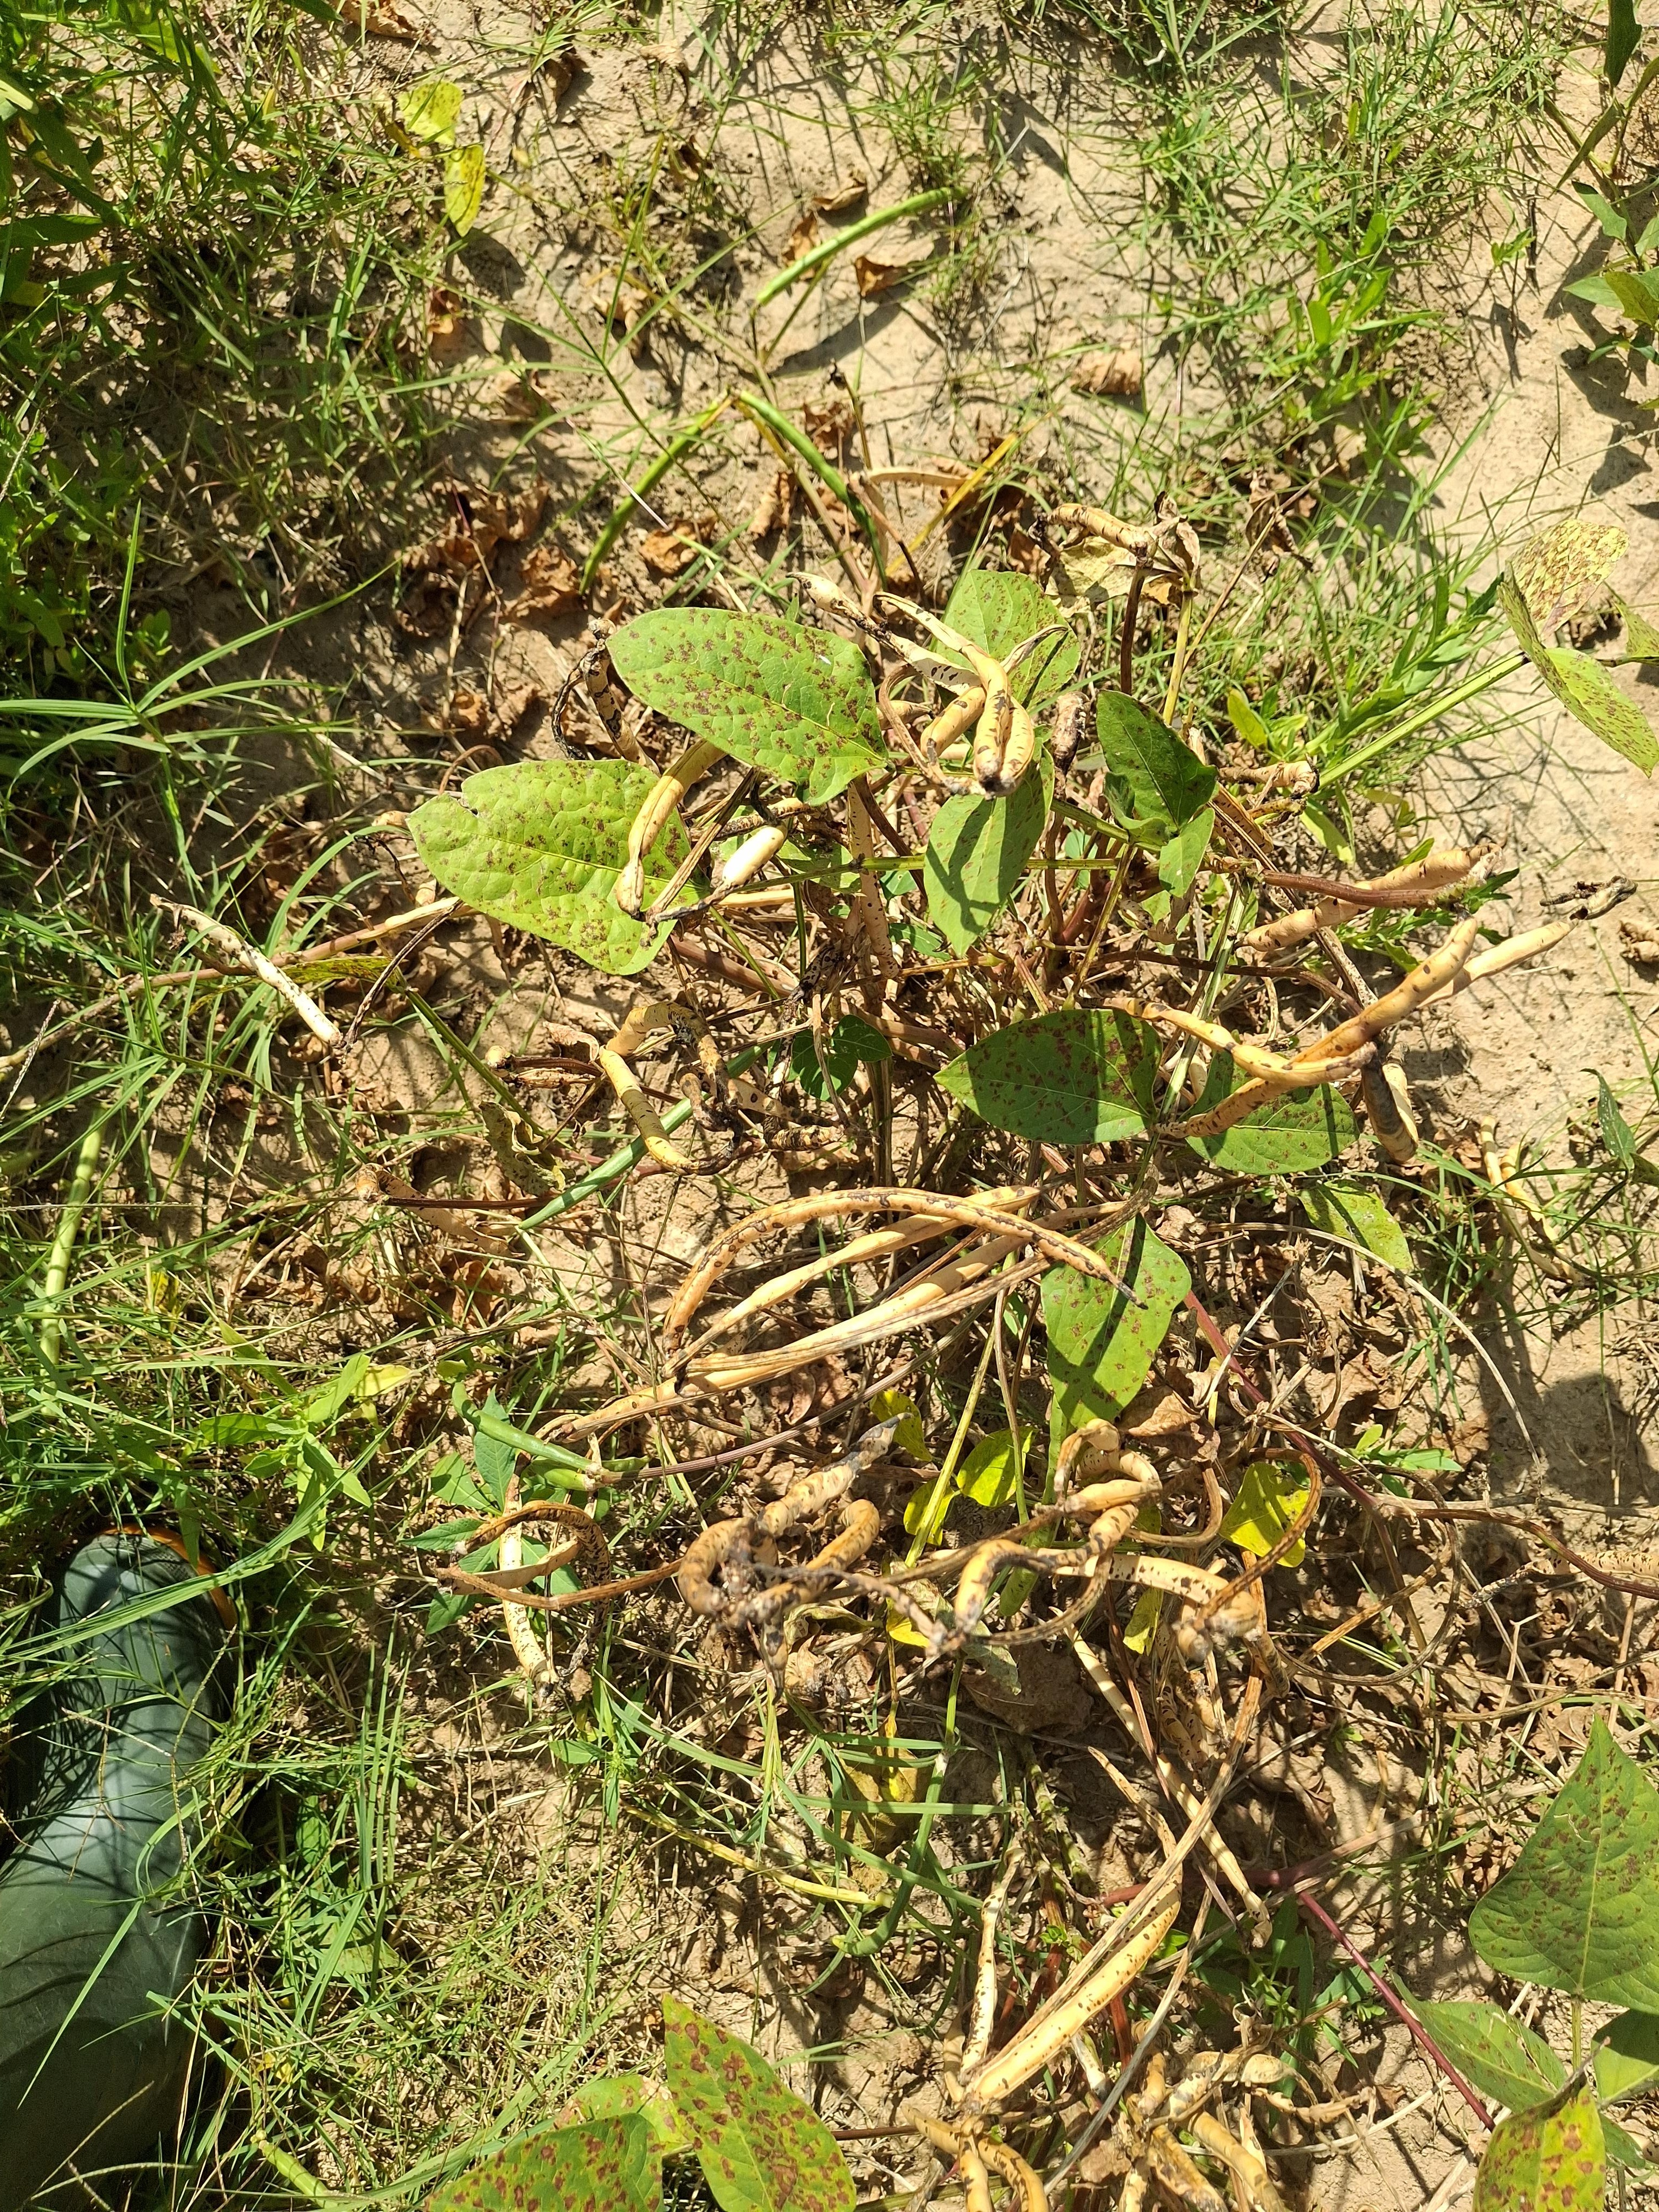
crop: cowpea
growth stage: maturity
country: Nigeria
